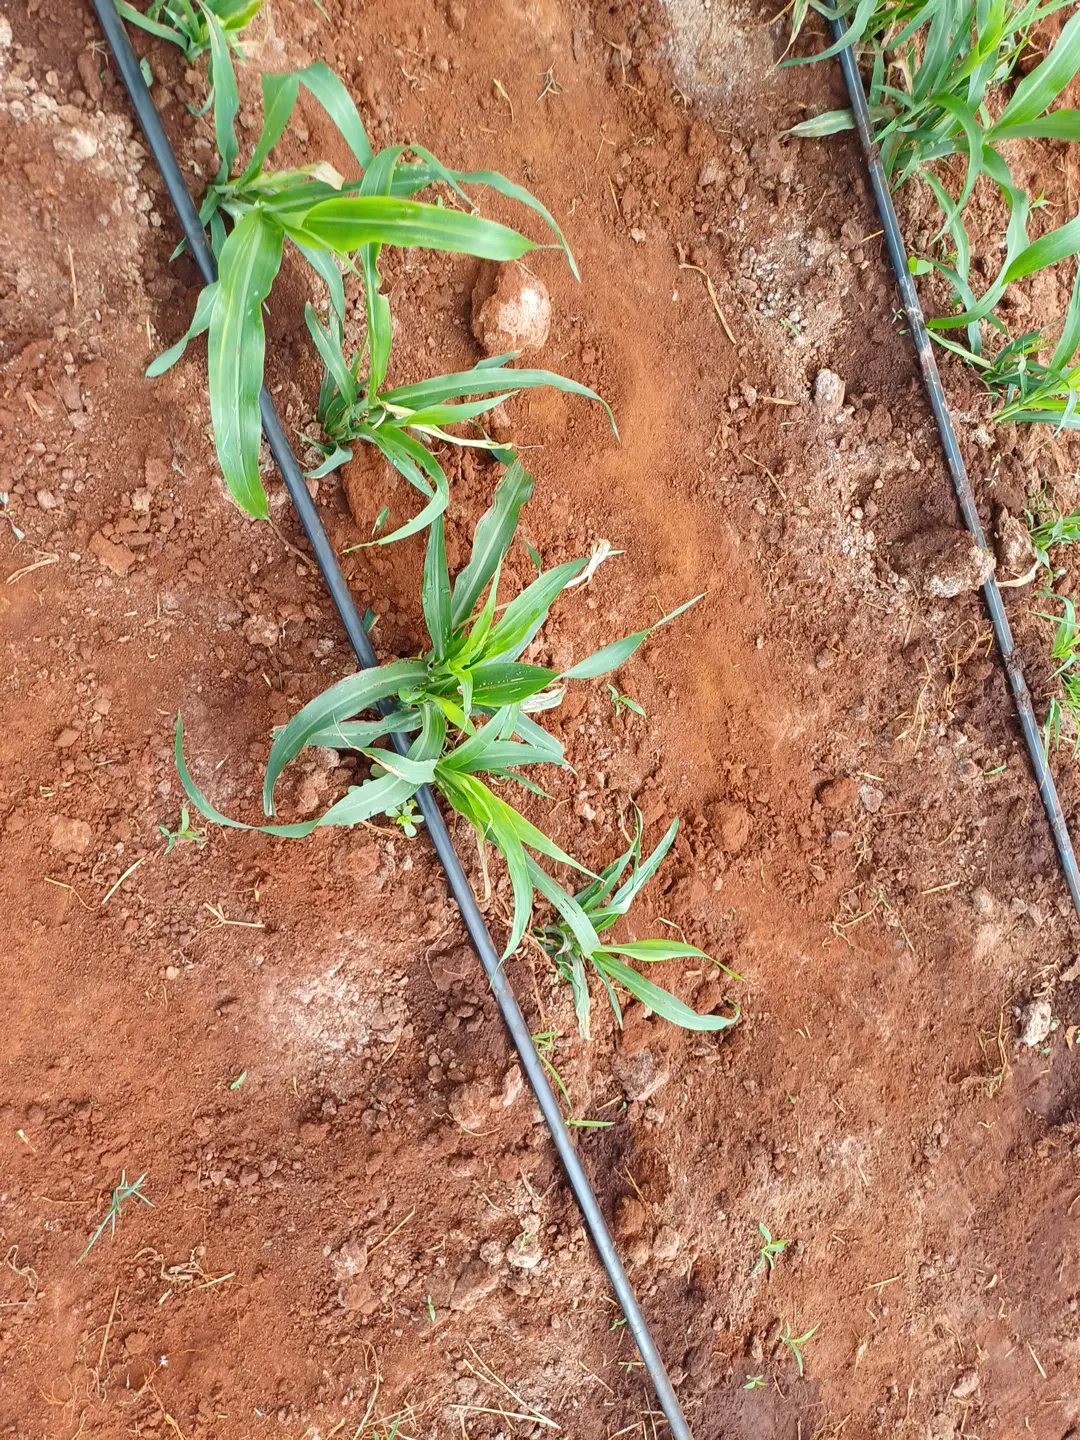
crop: sorghum
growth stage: elongation stem
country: Kenya
